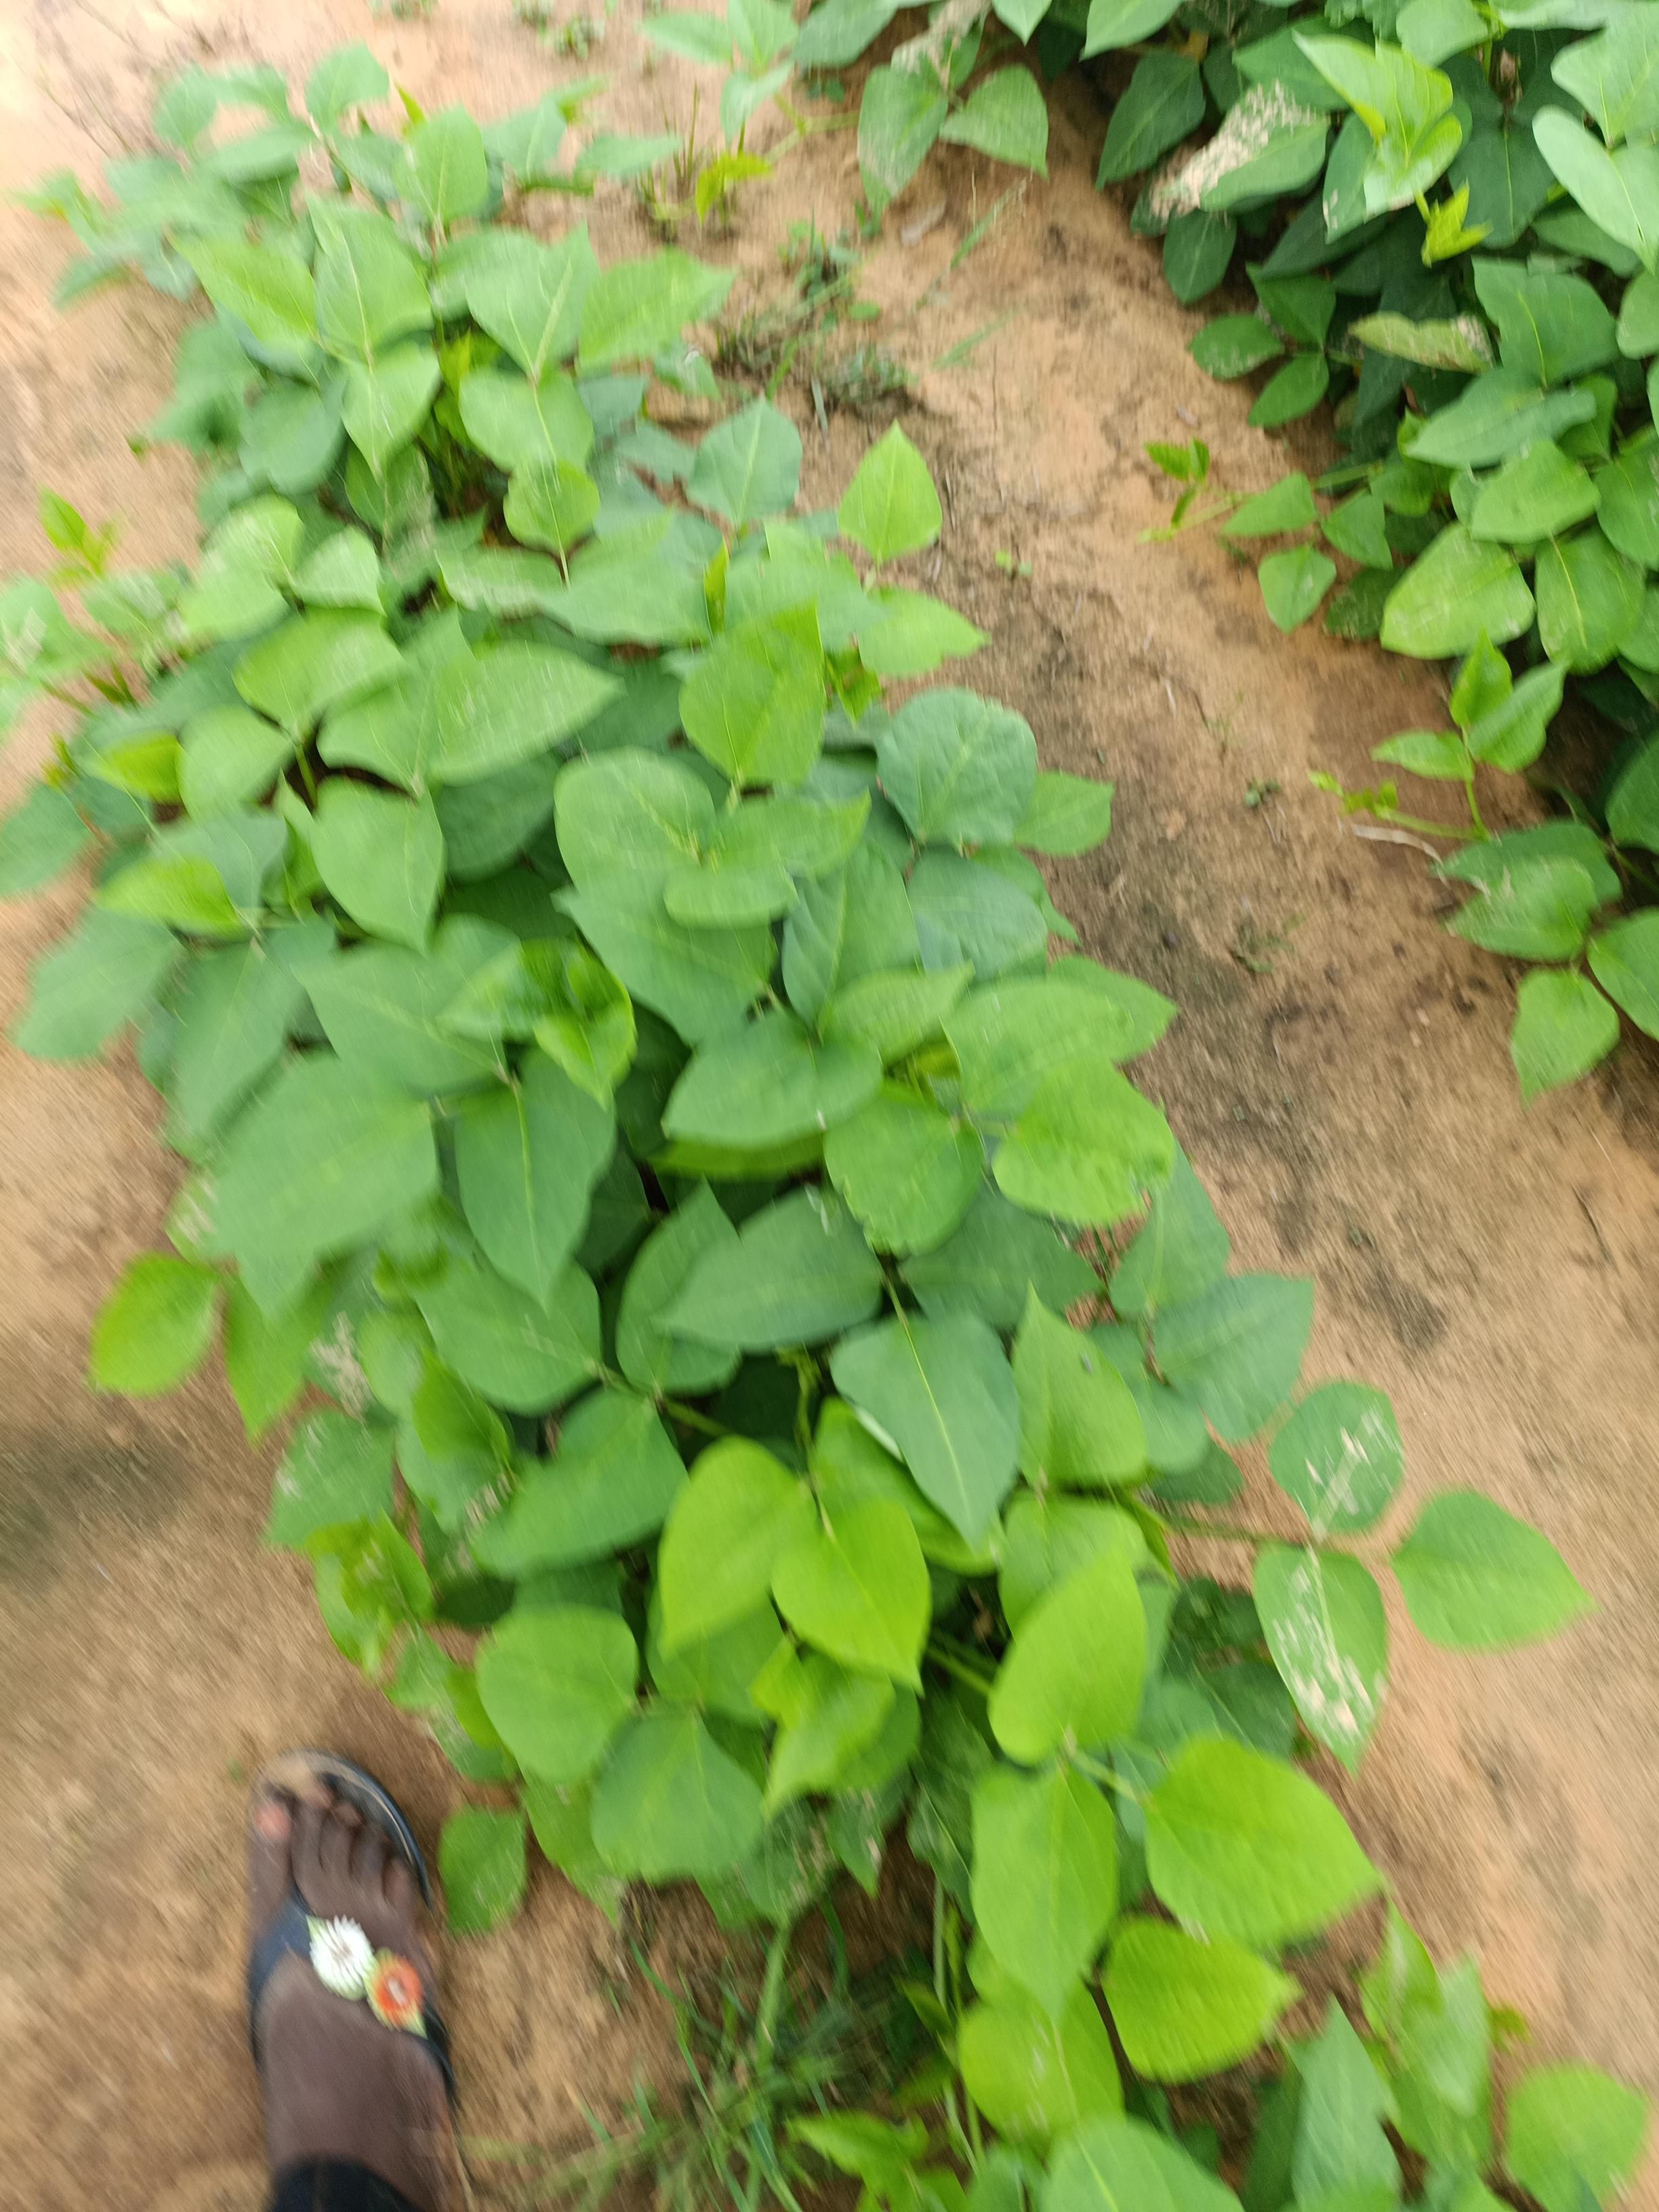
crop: cowpea
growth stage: emergence
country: Nigeria
